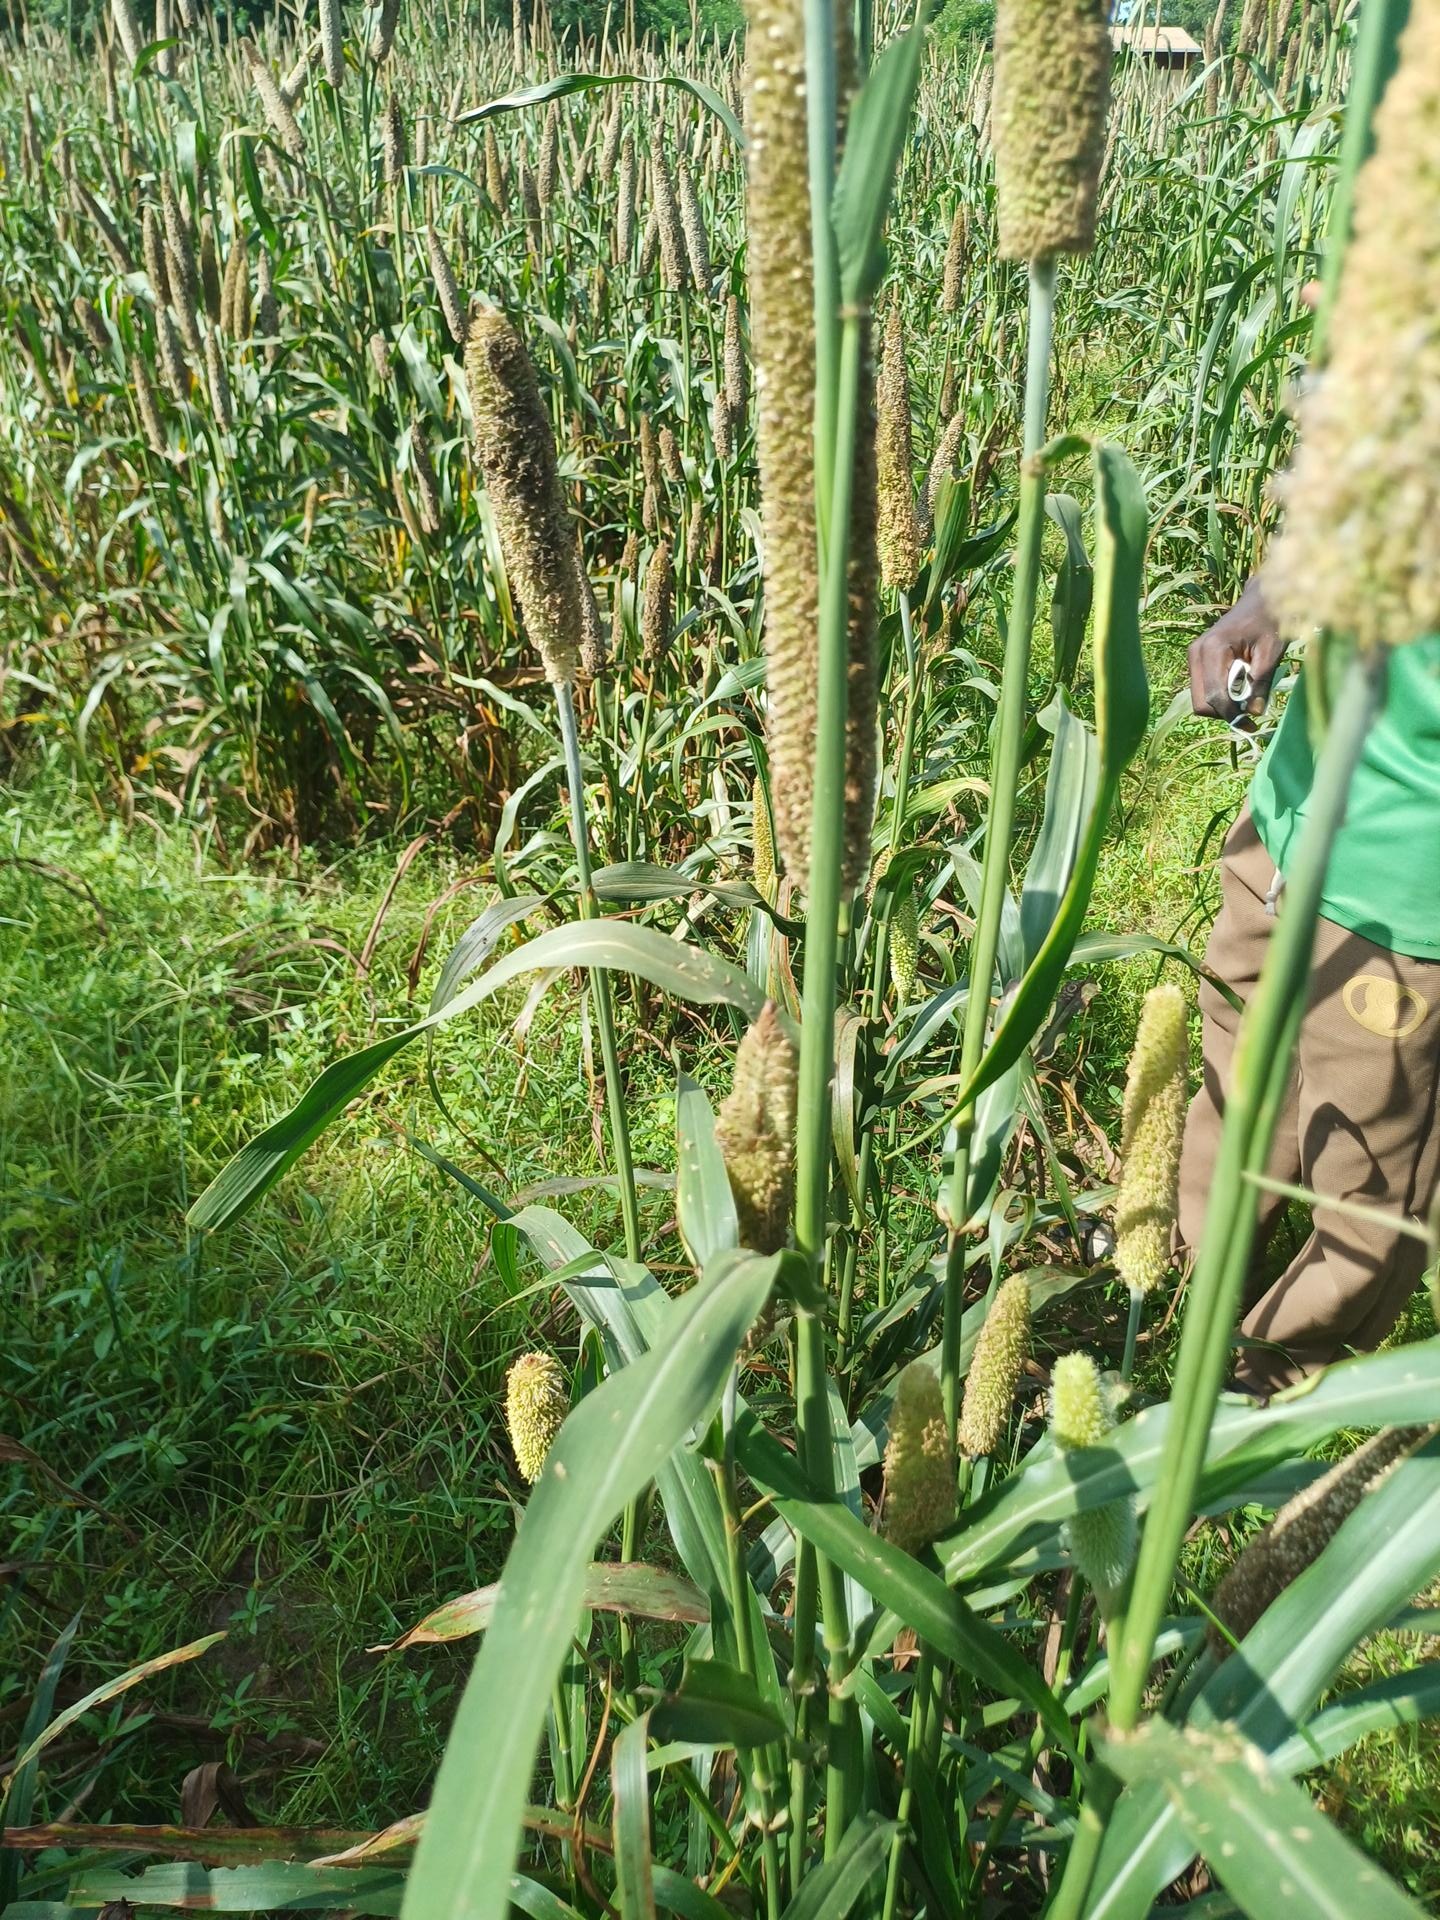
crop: pearl millet
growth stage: filling grain
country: Senegal
